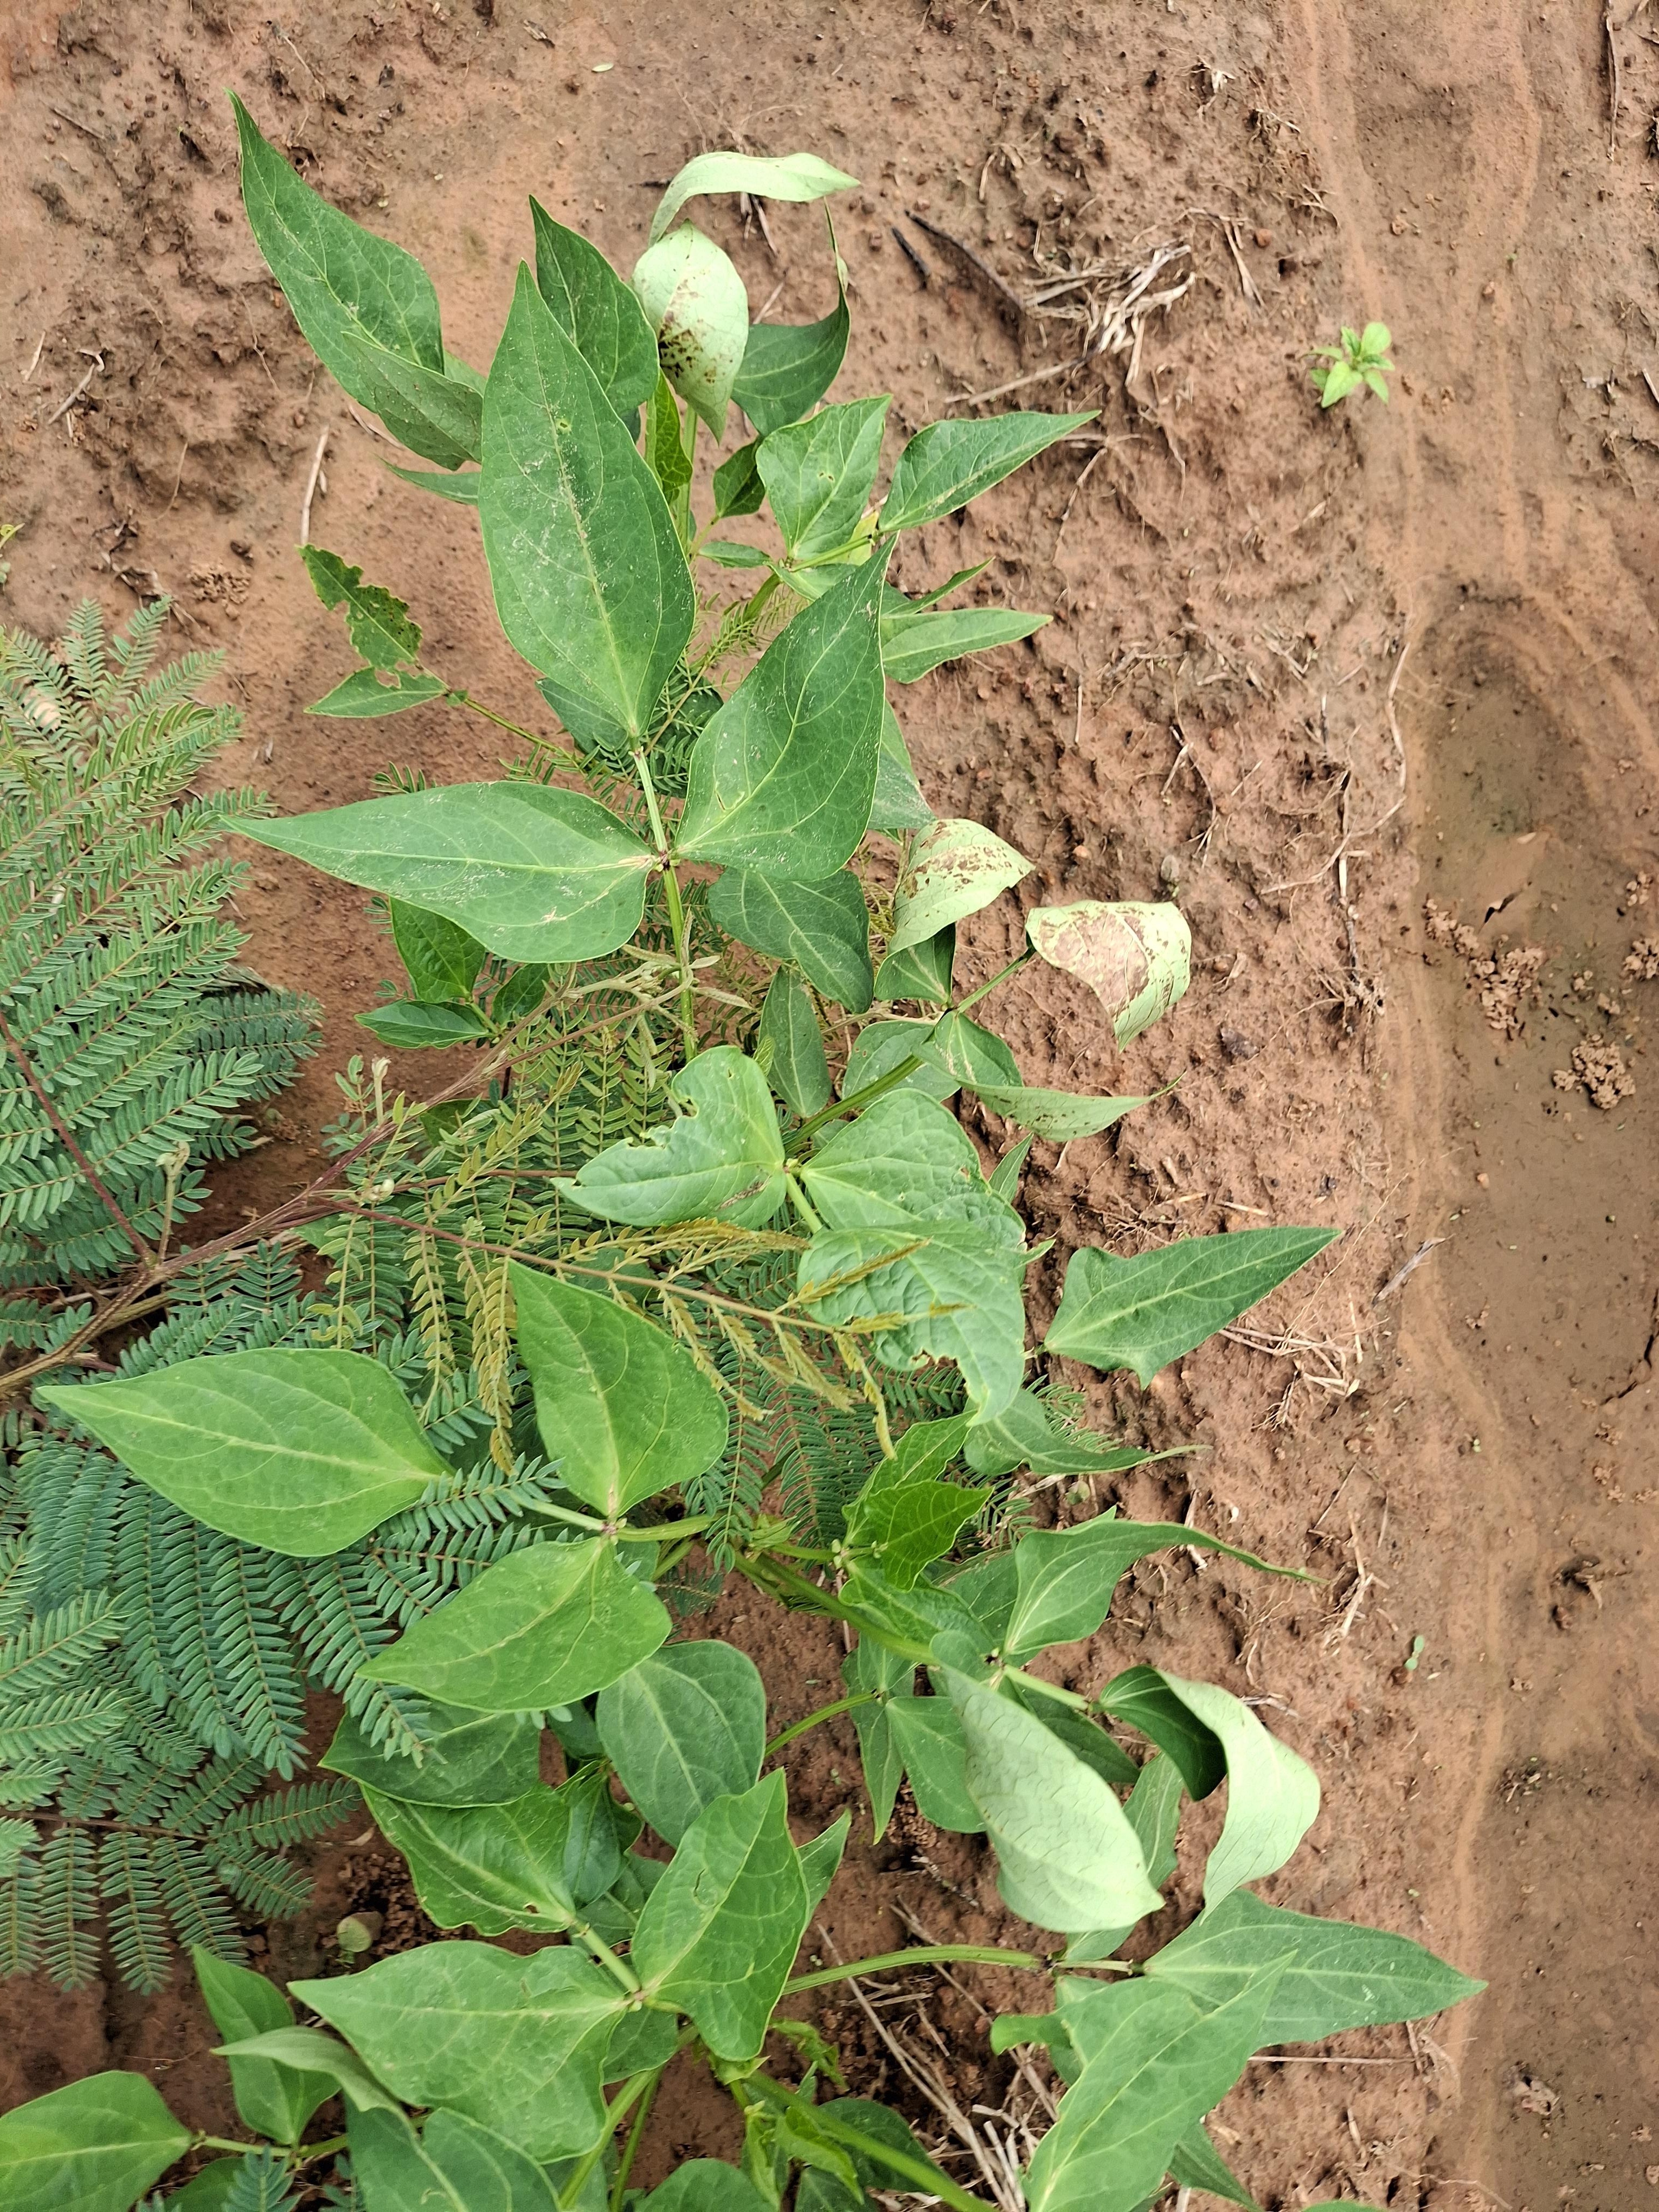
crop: cowpea
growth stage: vegetative
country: Nigeria
